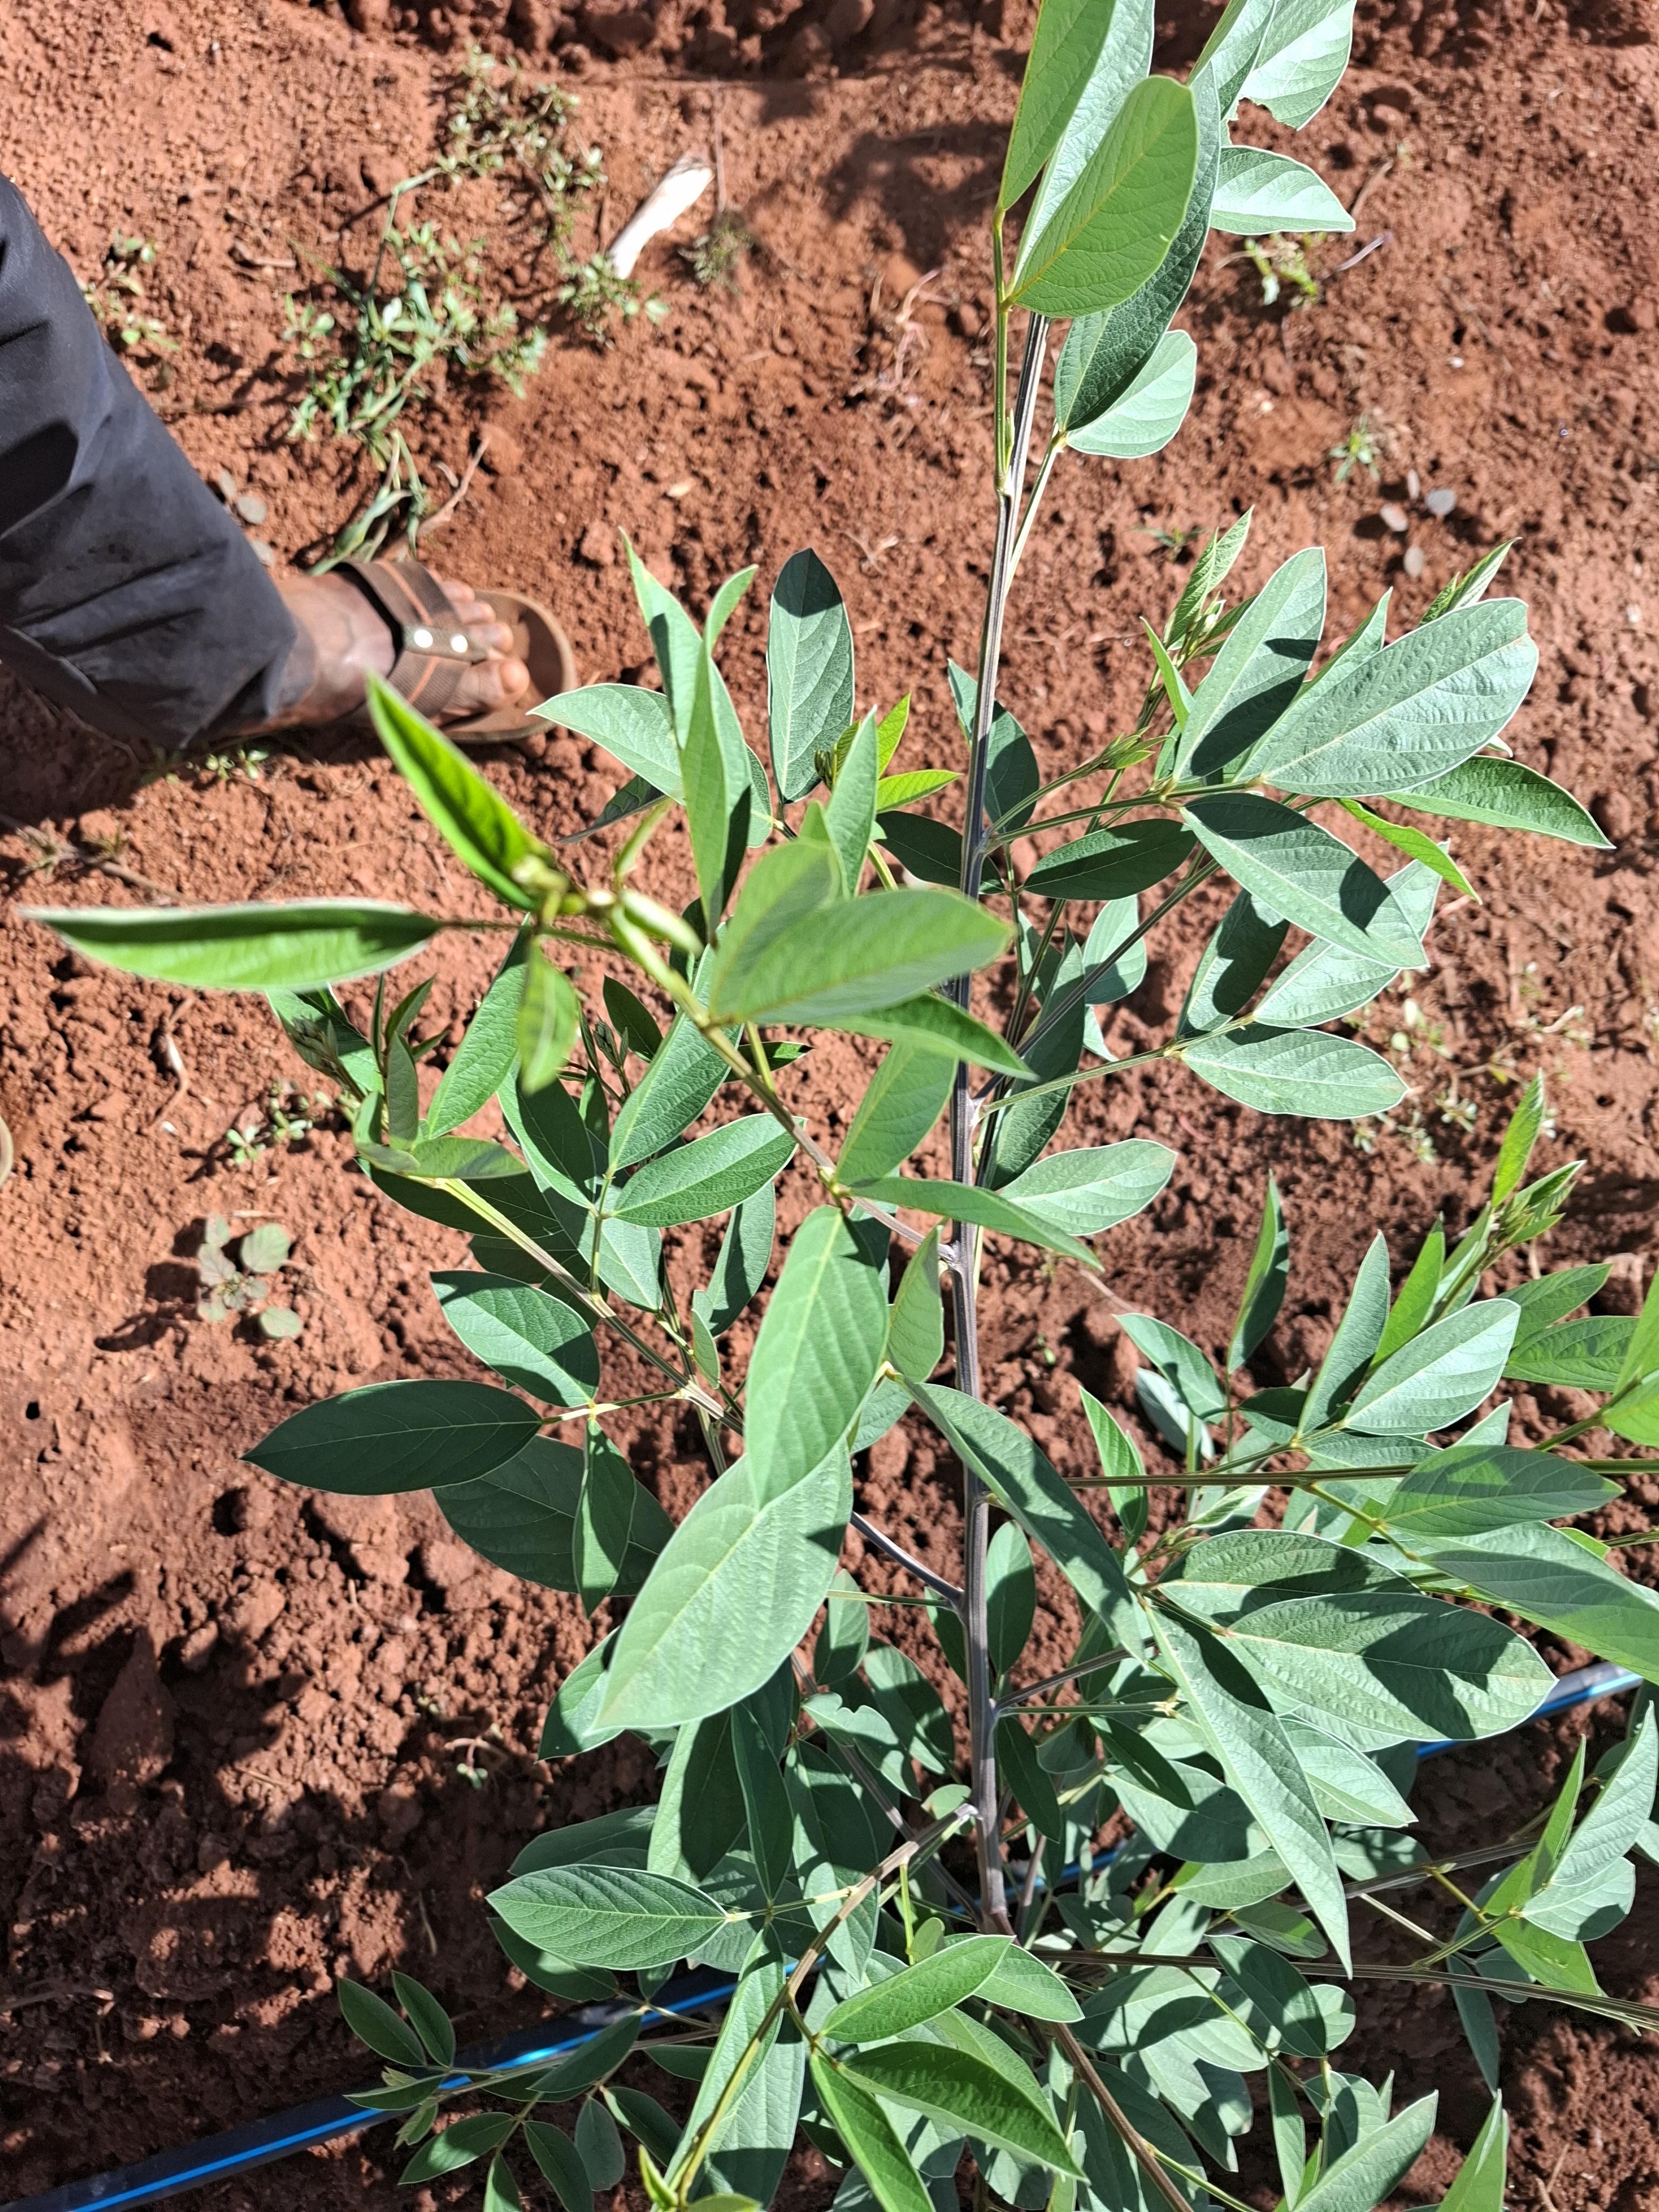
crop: pigeonpea
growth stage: flowering
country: Kenya
